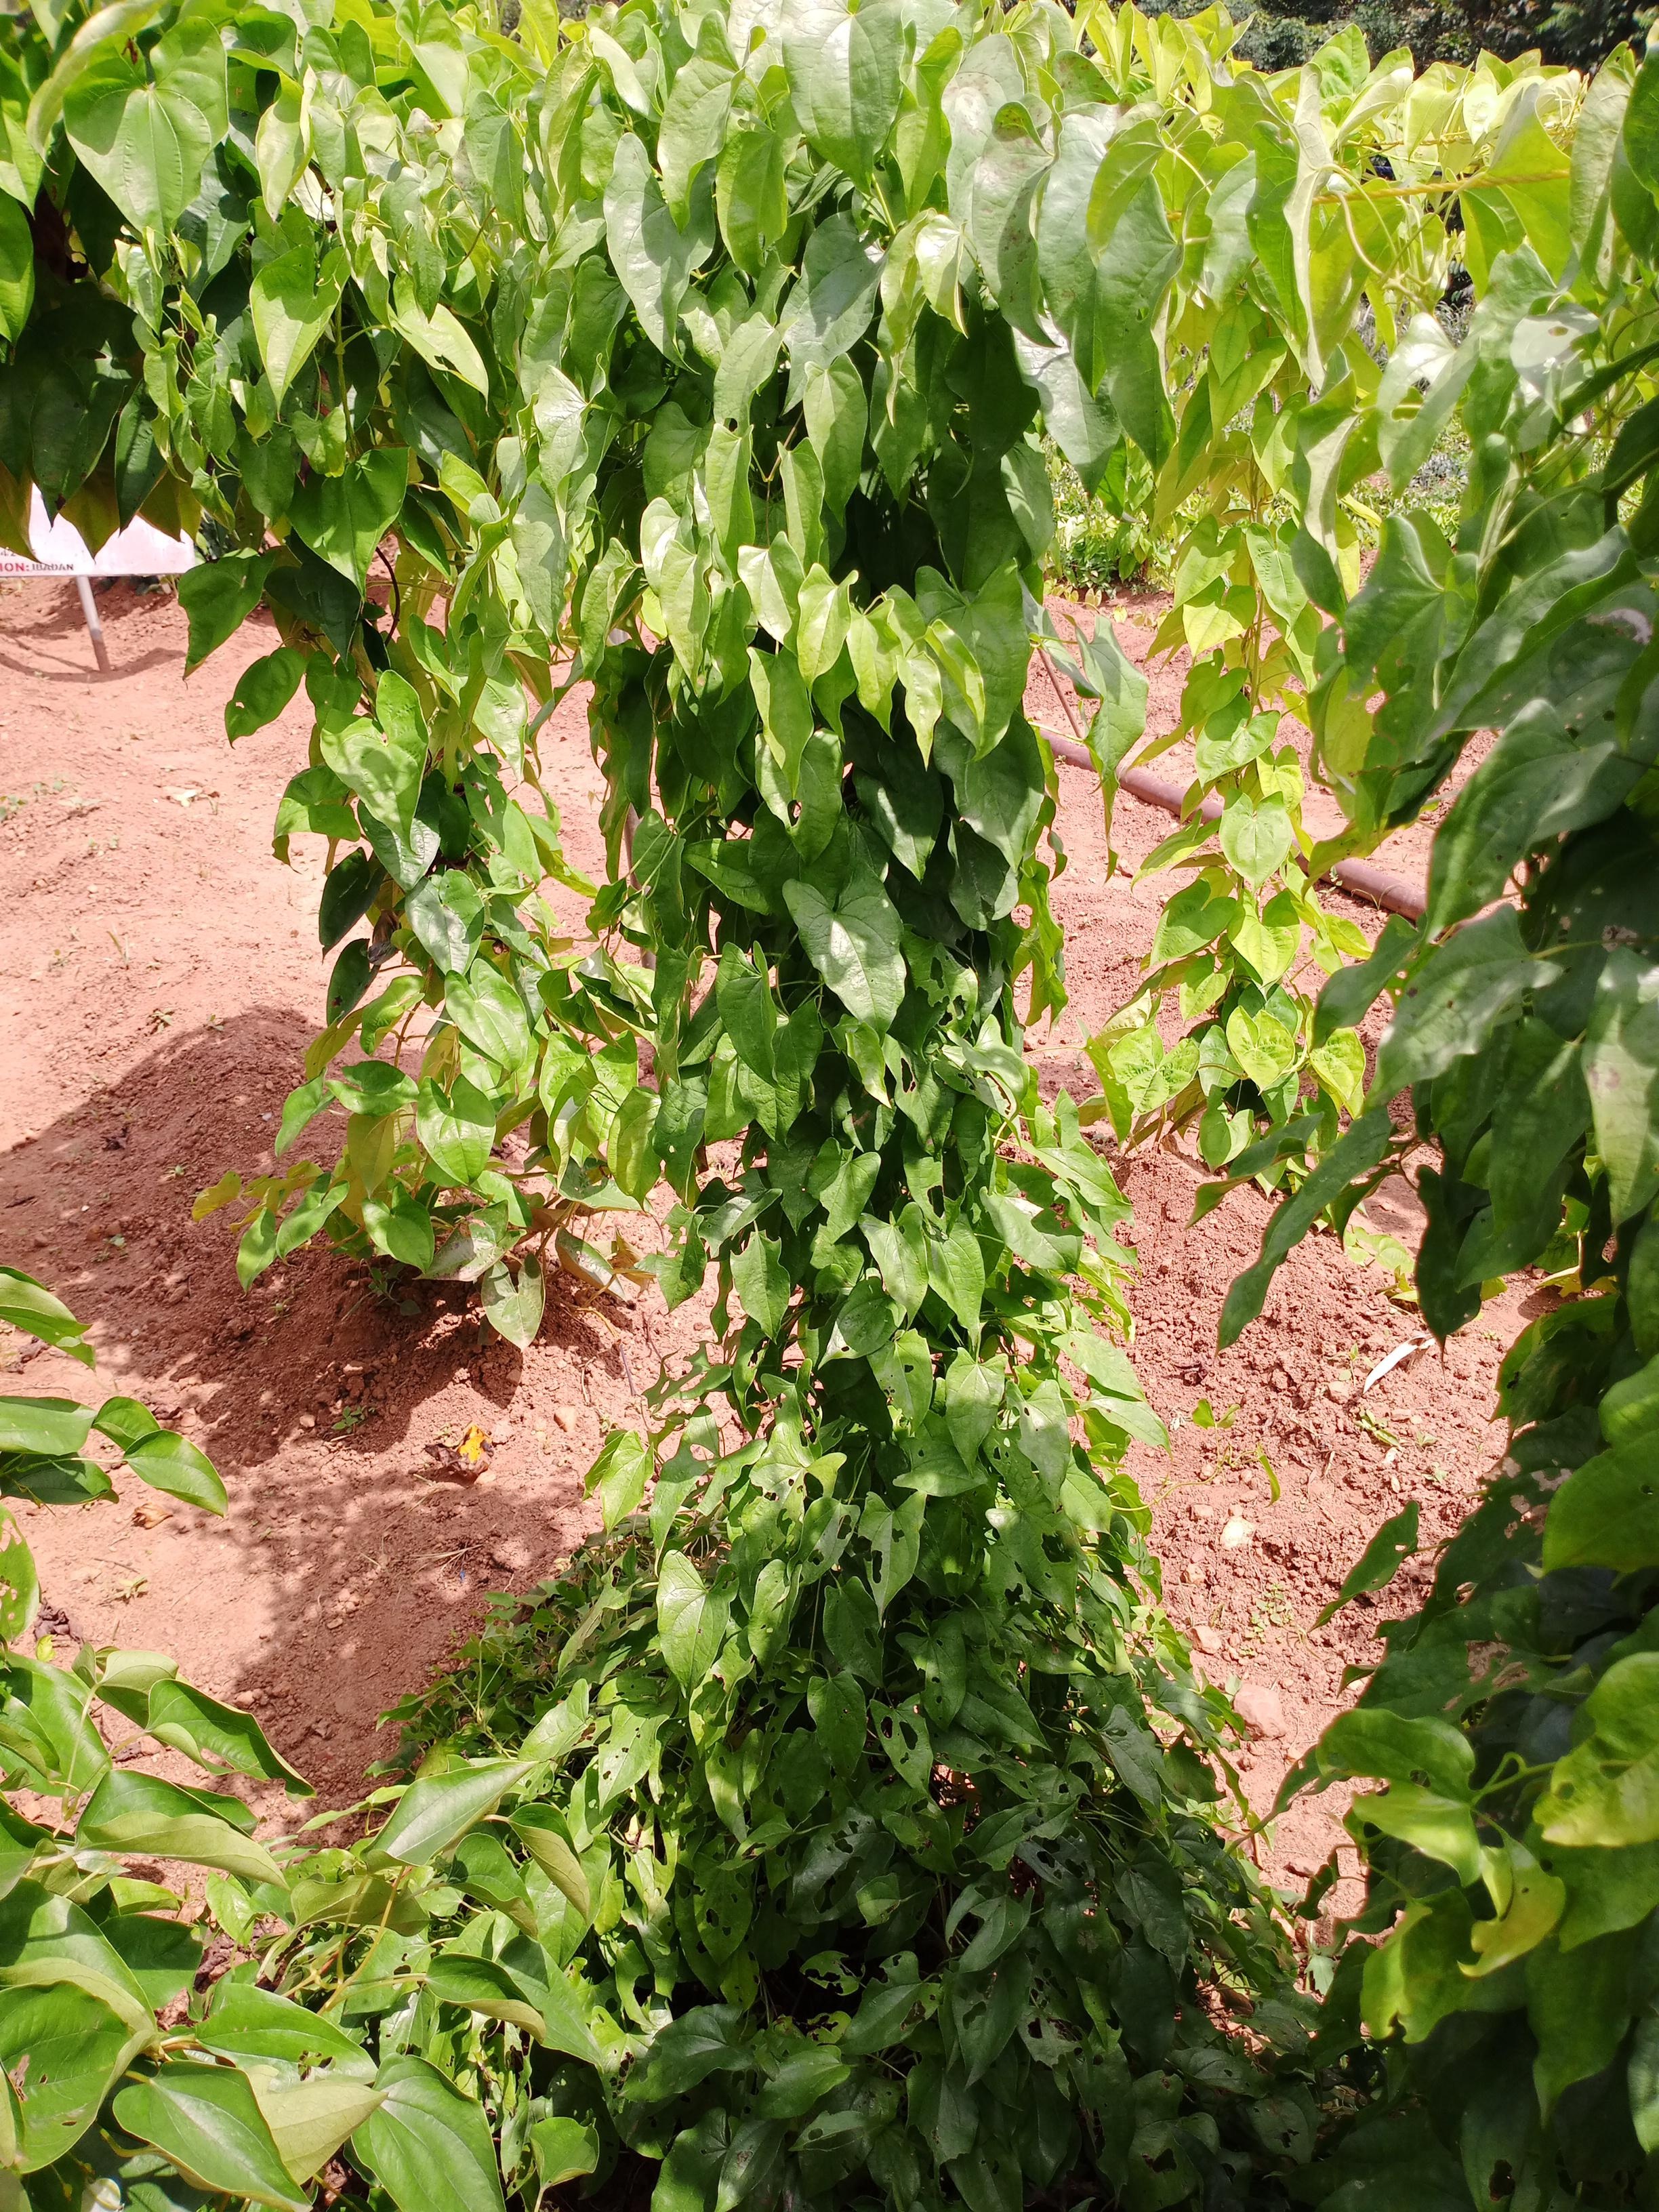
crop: yam
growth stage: vegetative
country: Nigeria
